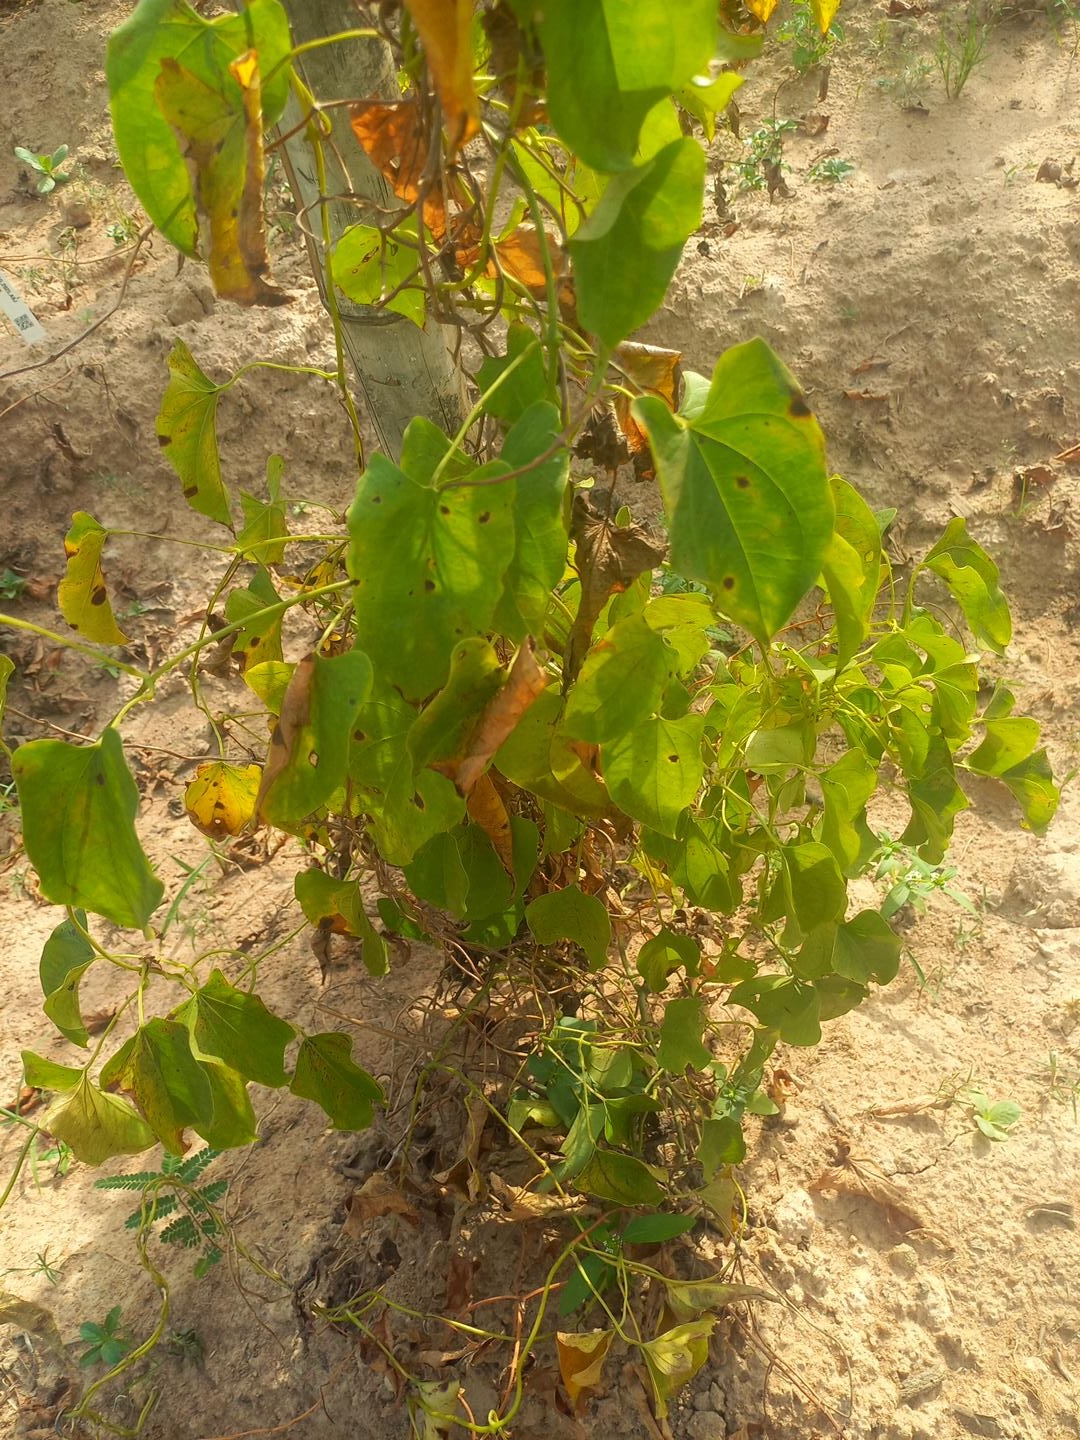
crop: yam
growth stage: maturity
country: Nigeria
